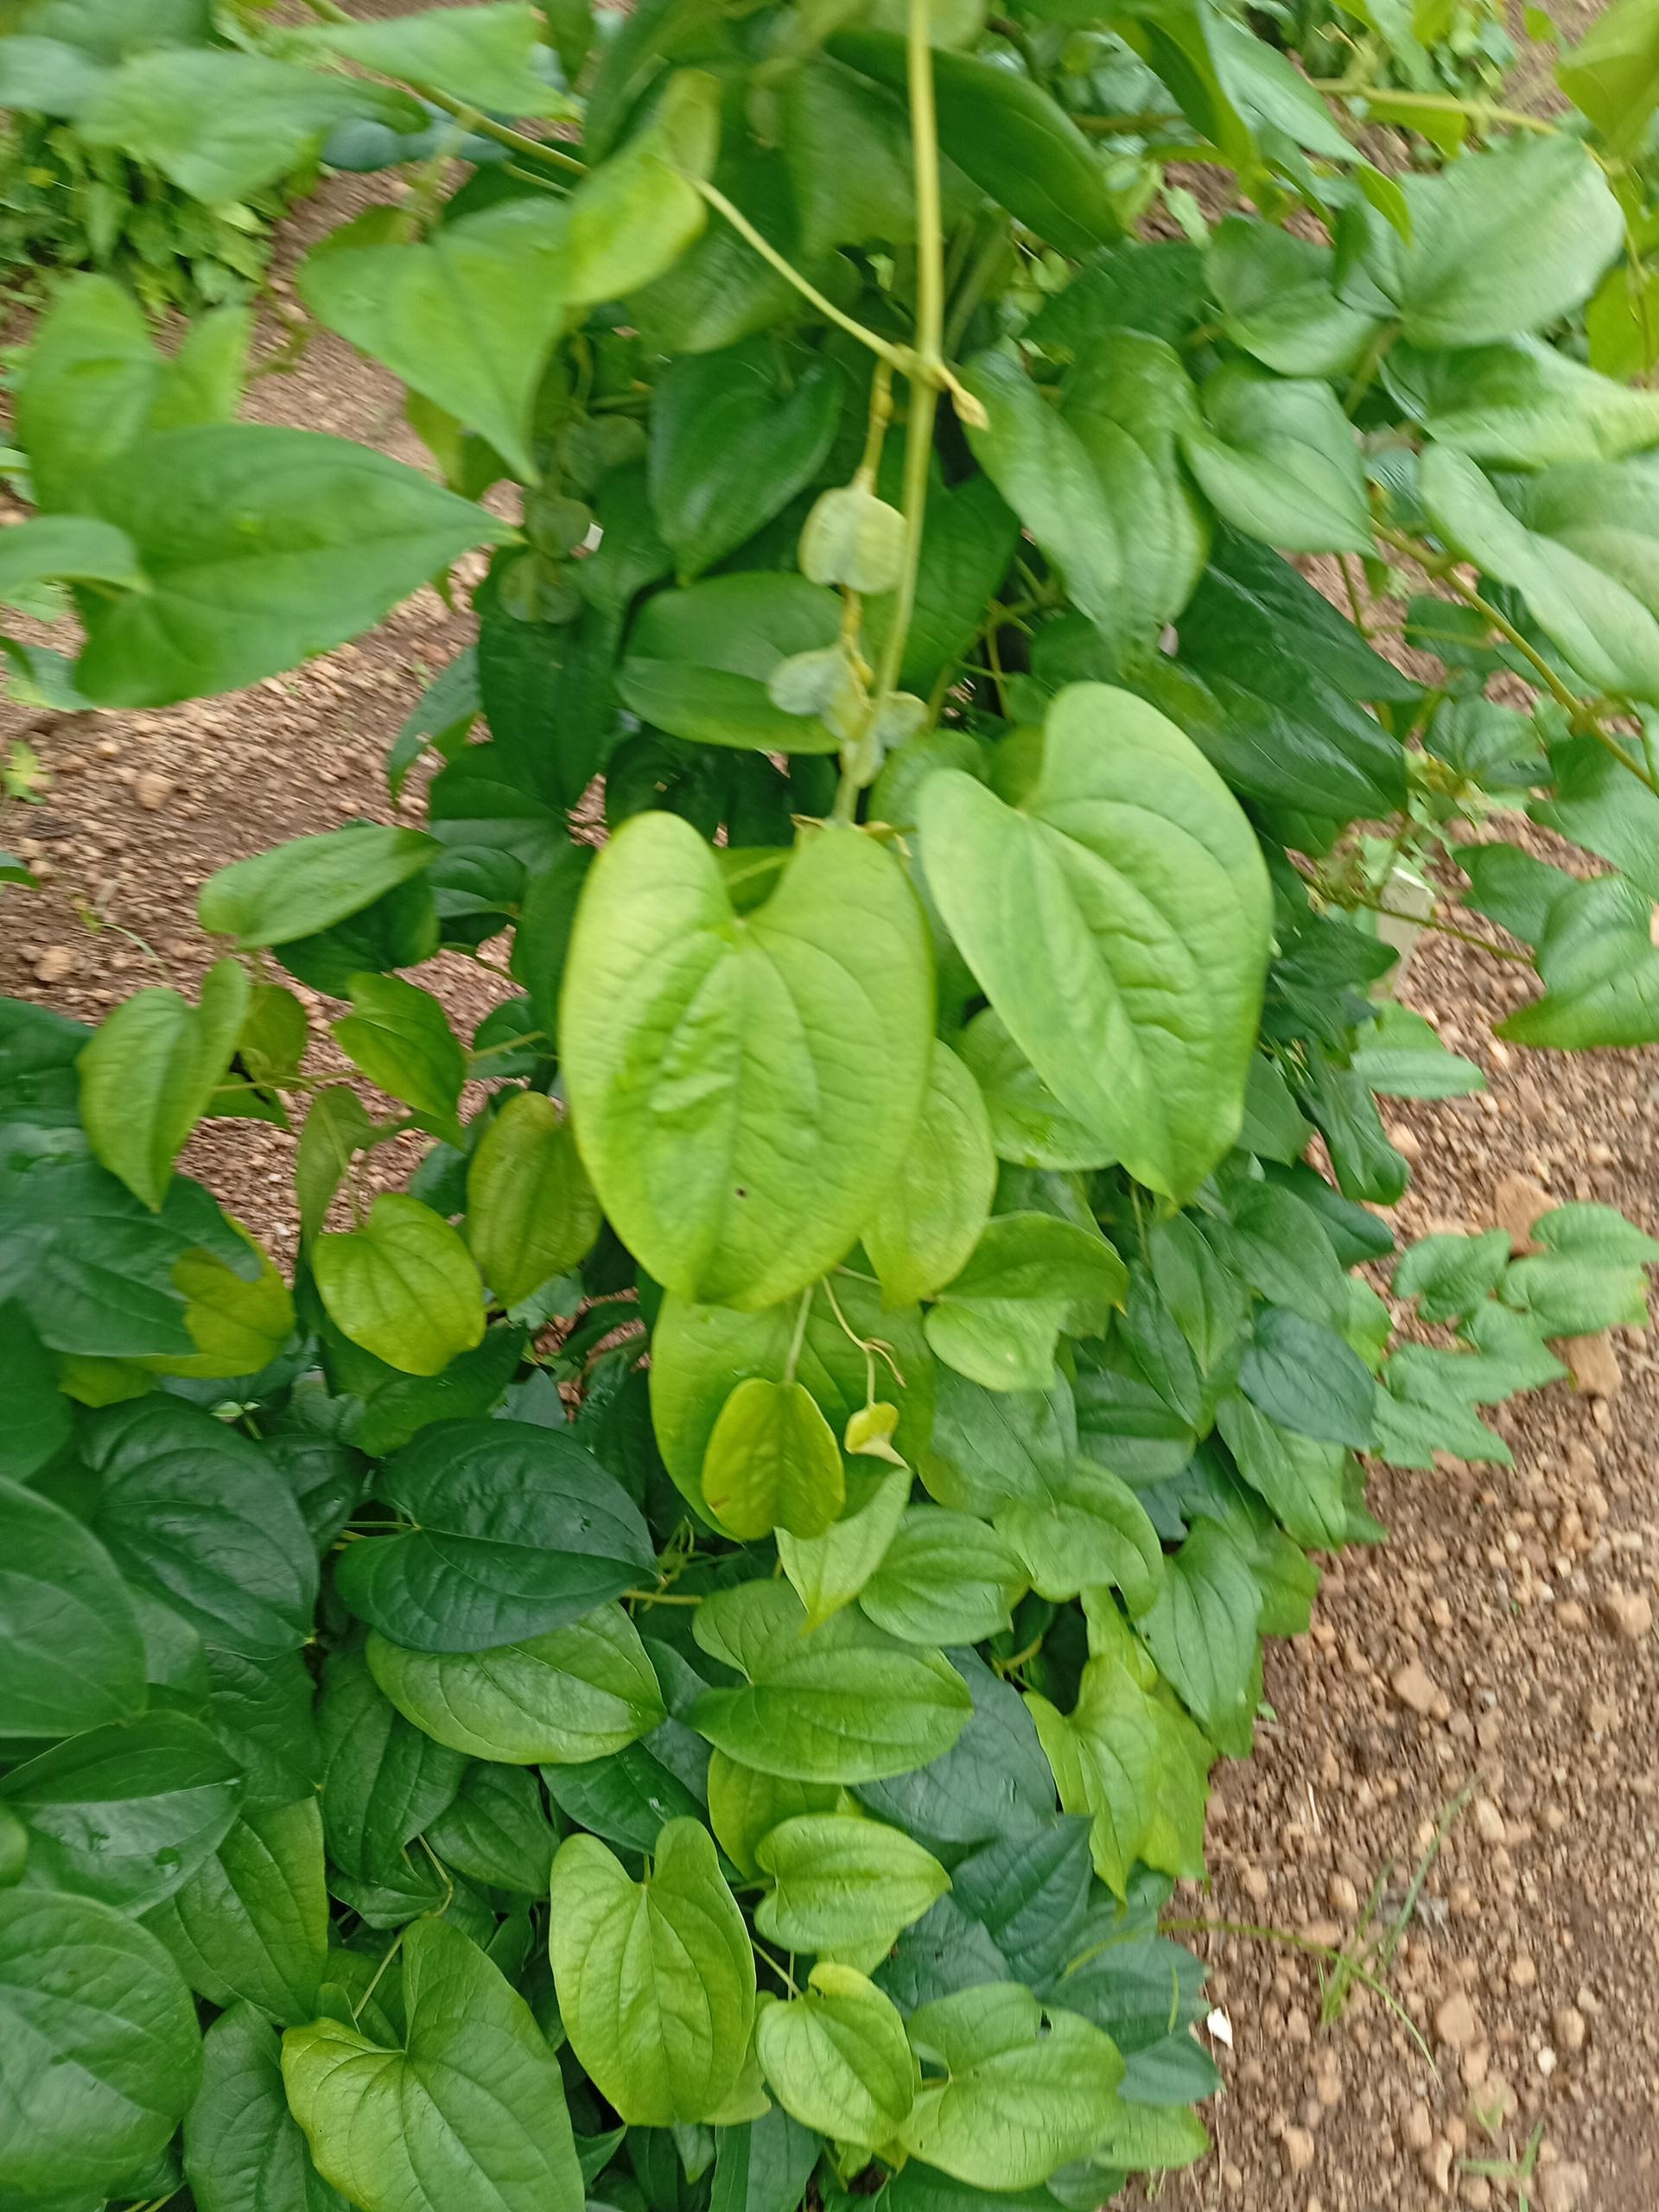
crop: yam
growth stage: vegetative
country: Nigeria
